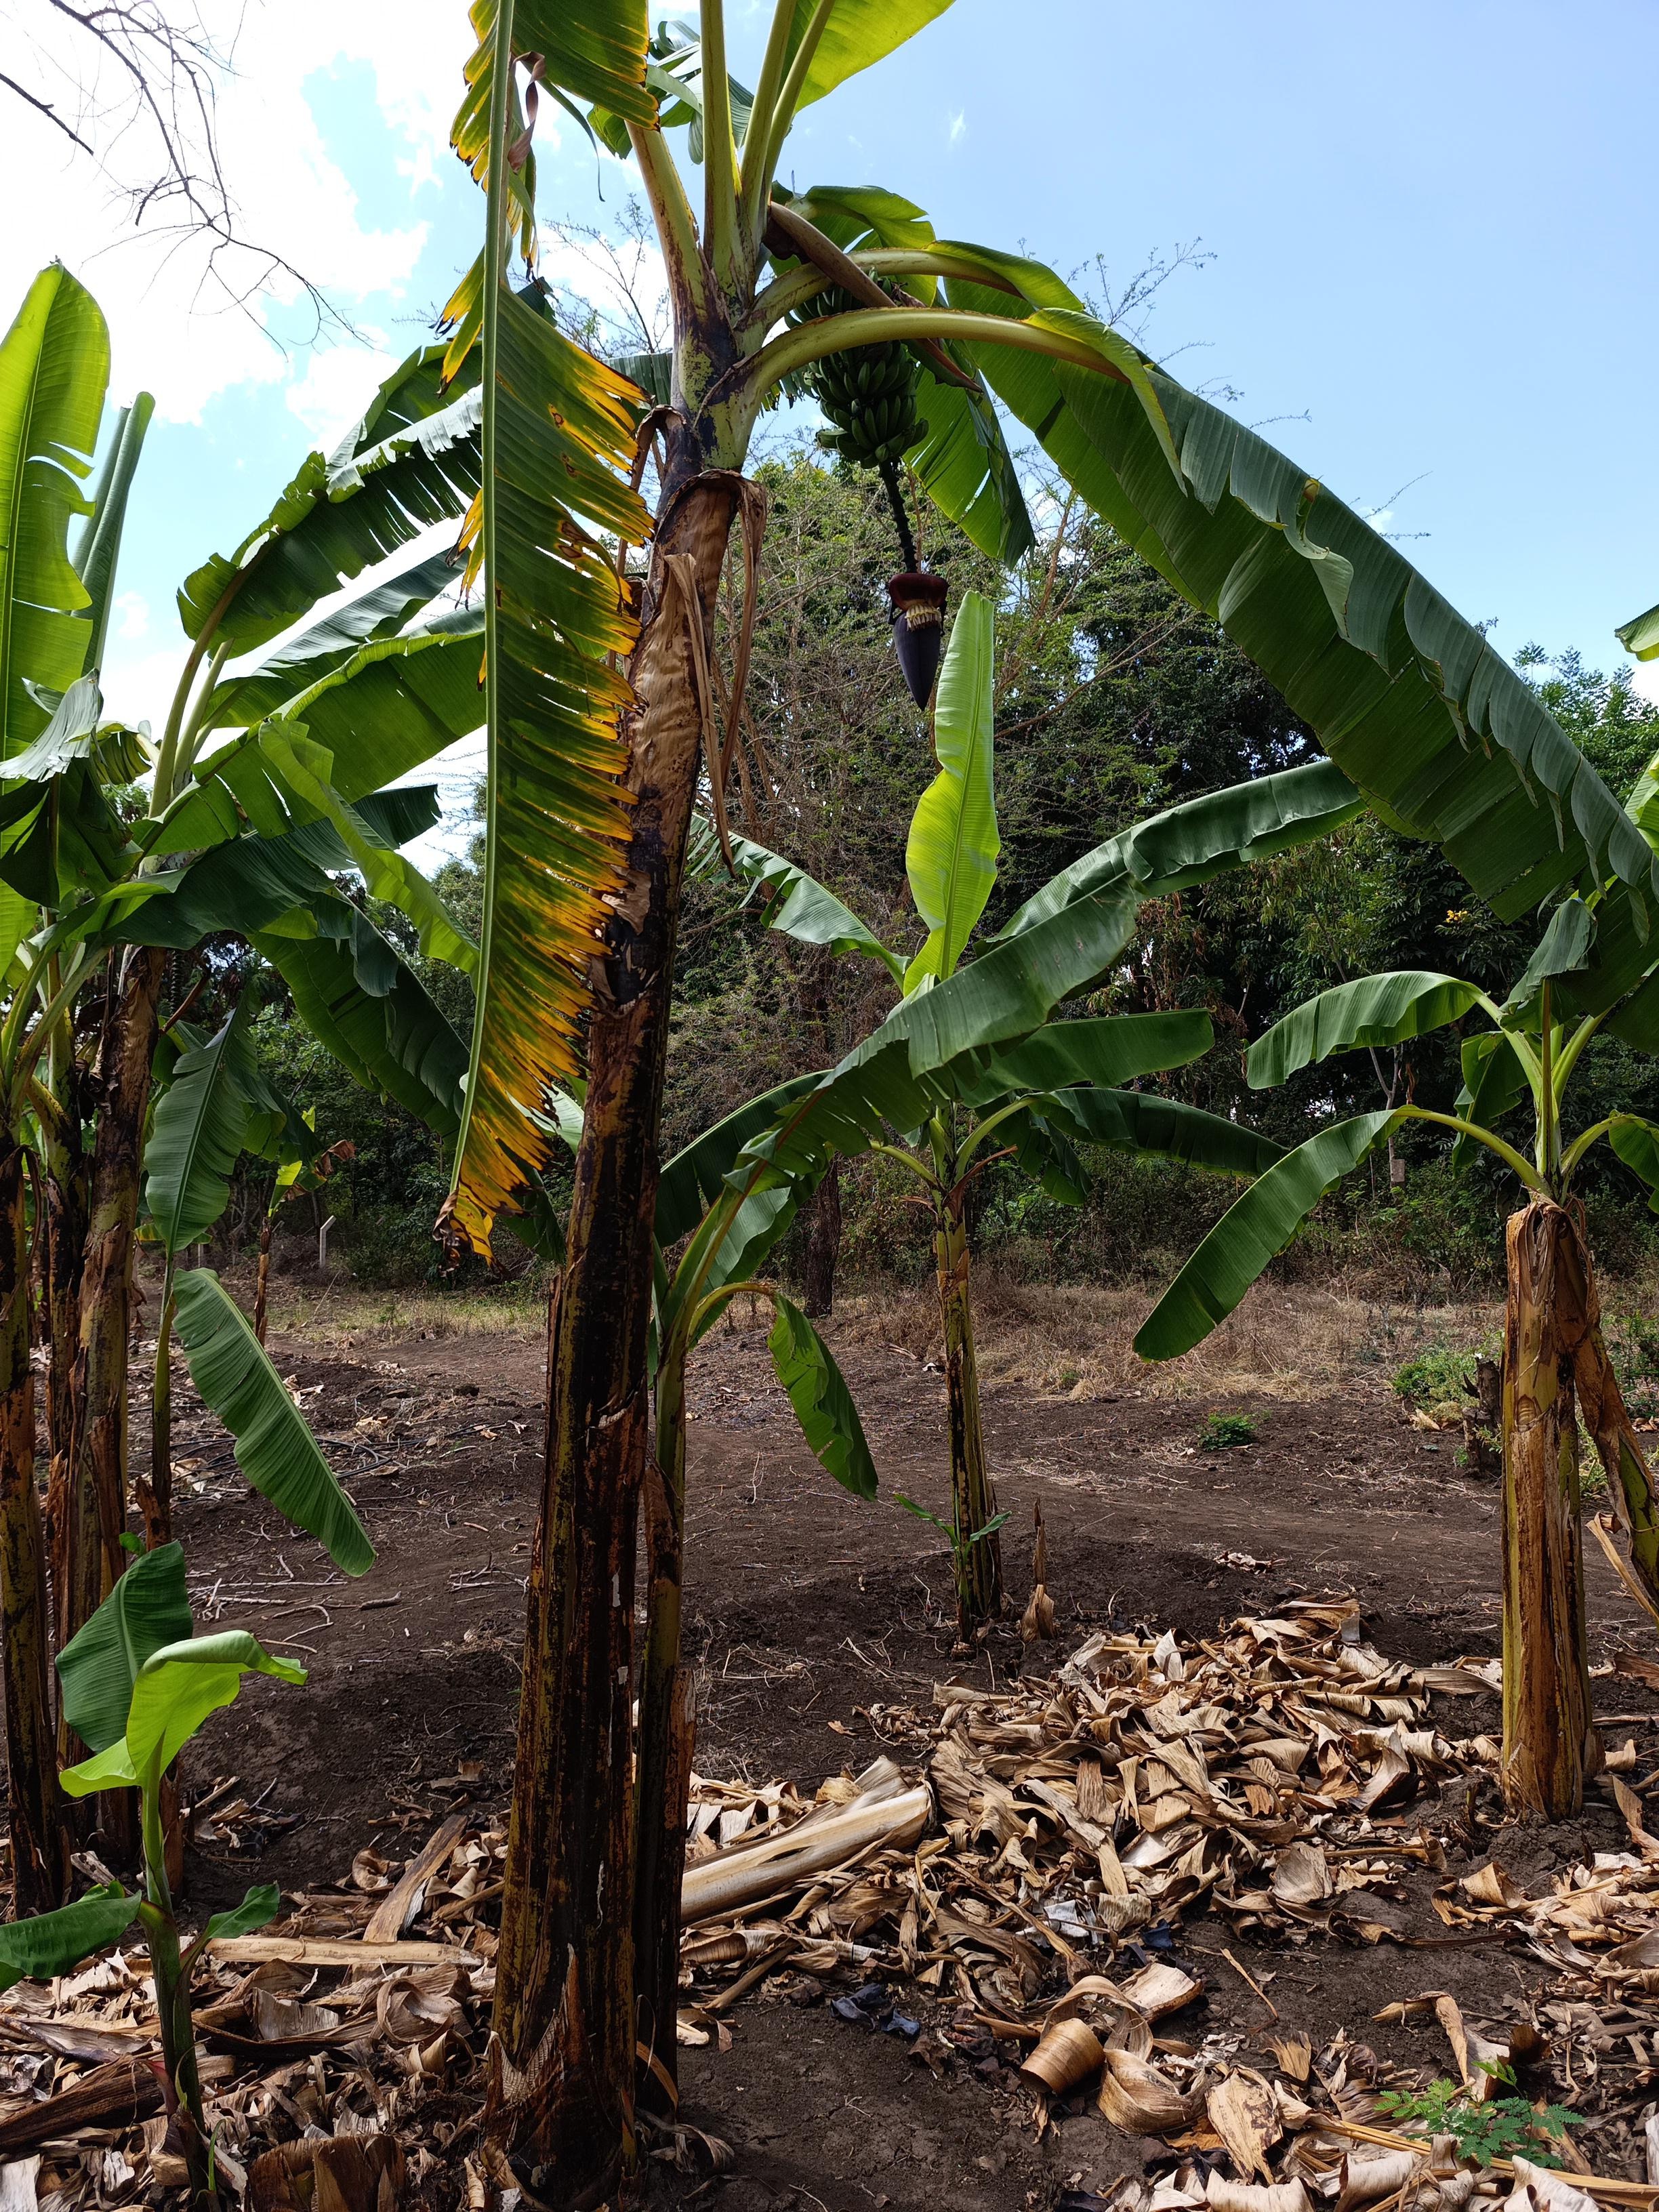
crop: banana
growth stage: development fruit
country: Tanzania
